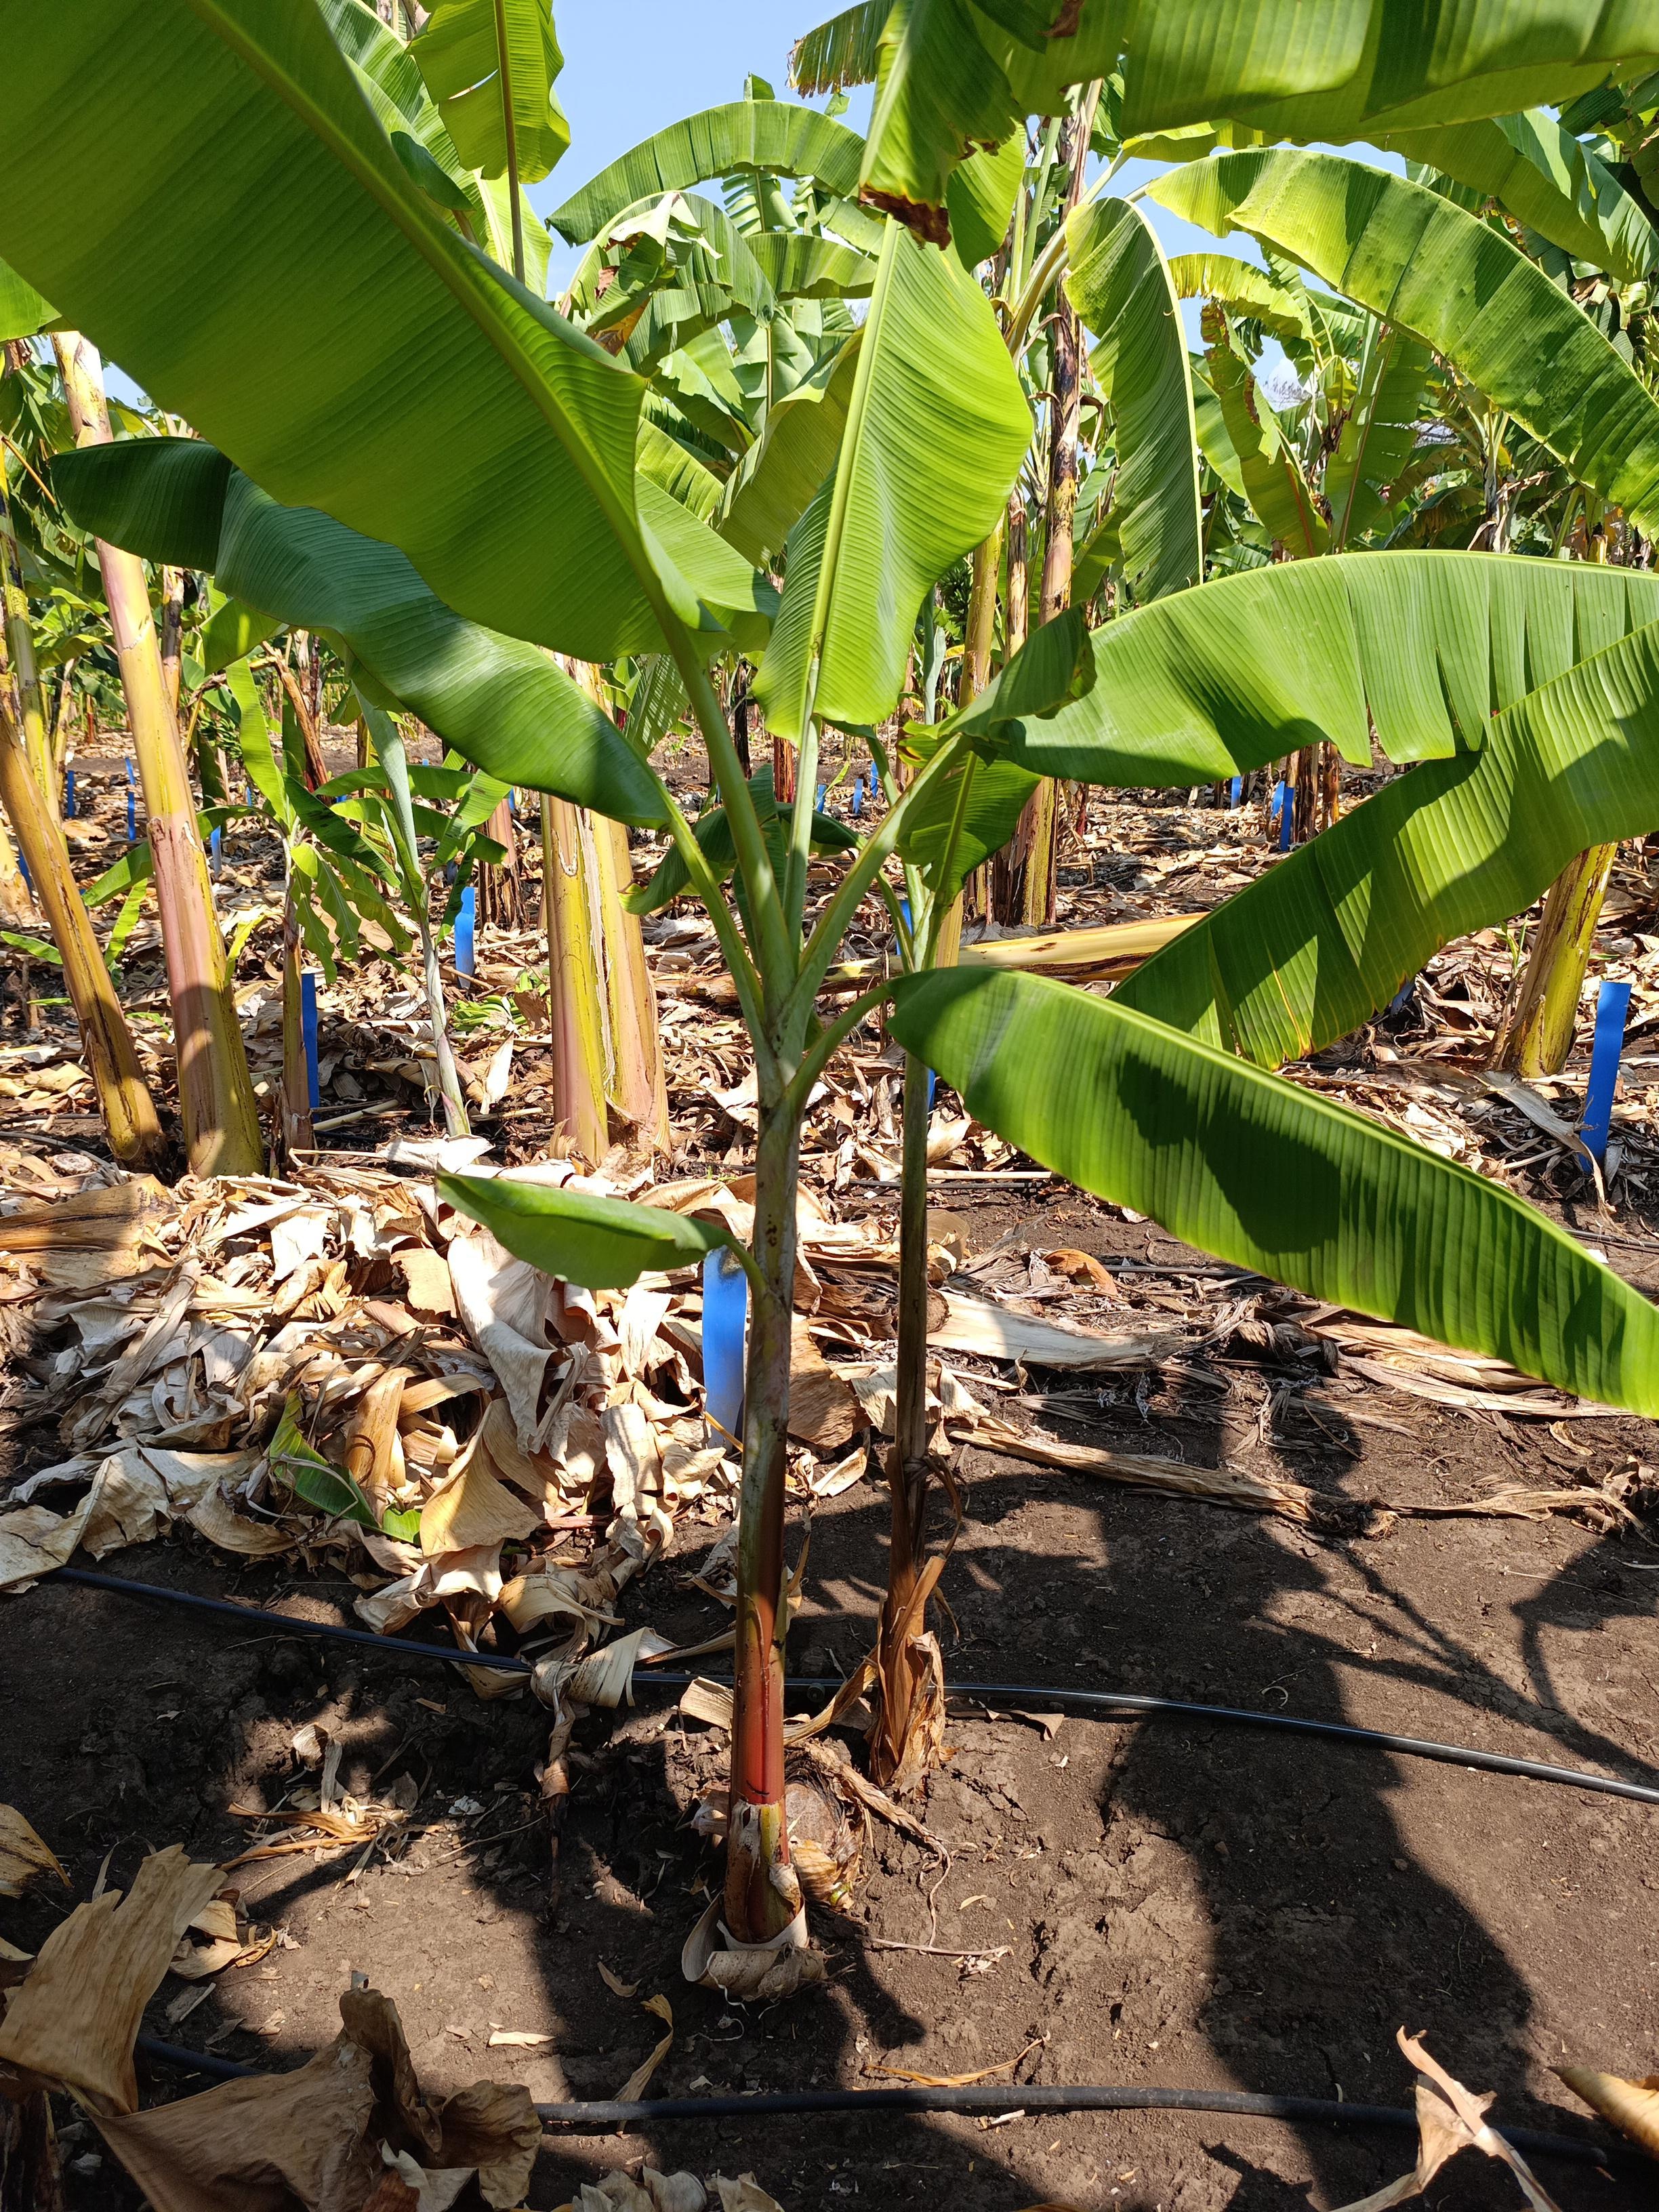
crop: banana
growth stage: vegetative
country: Tanzania
